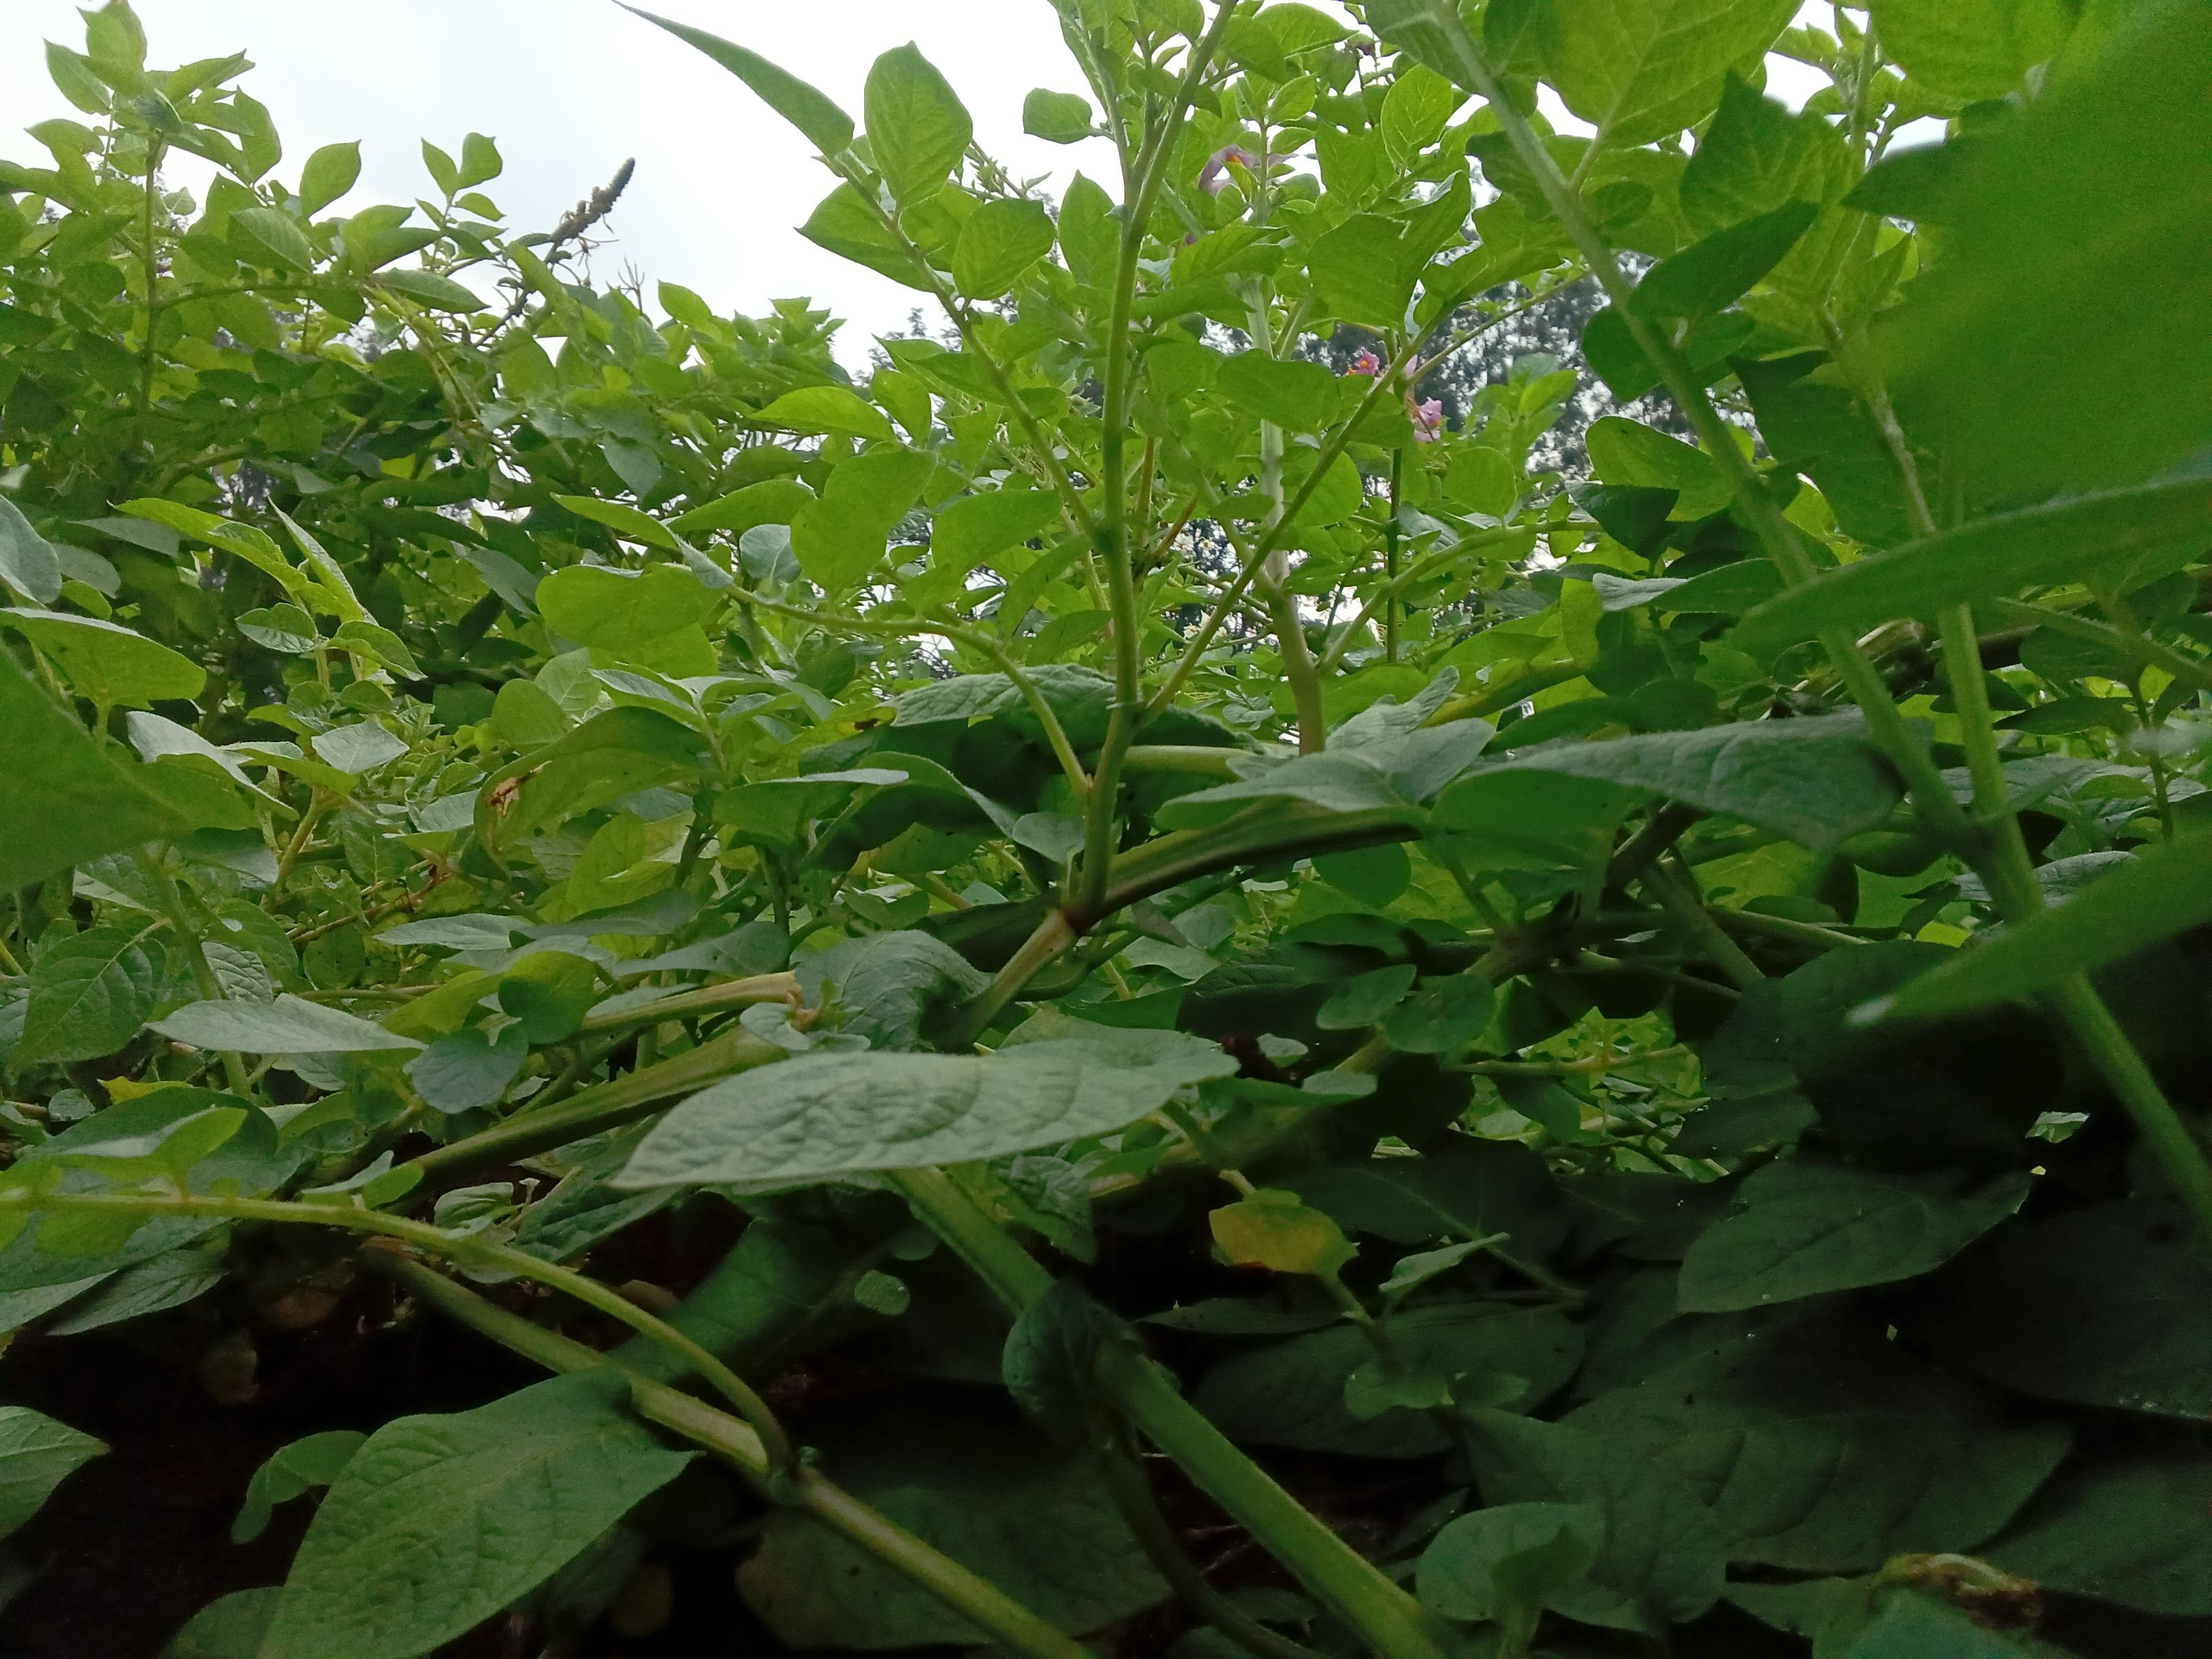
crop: potato
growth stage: flowering
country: Kenya
